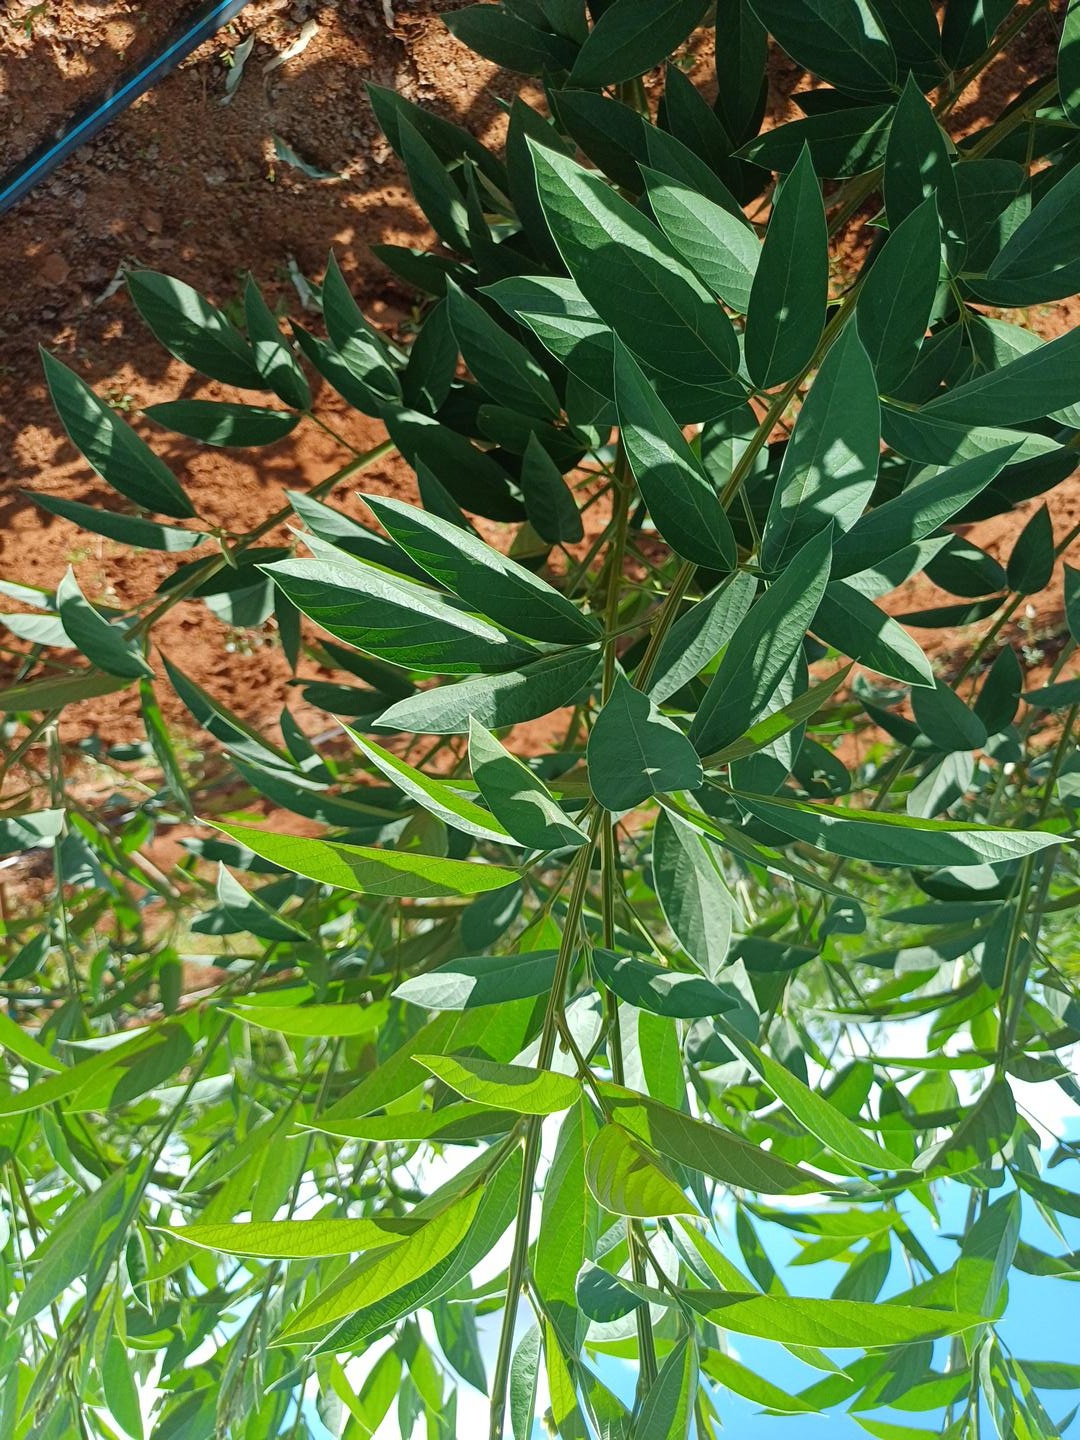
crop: pigeonpea
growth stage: flowering
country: Kenya
